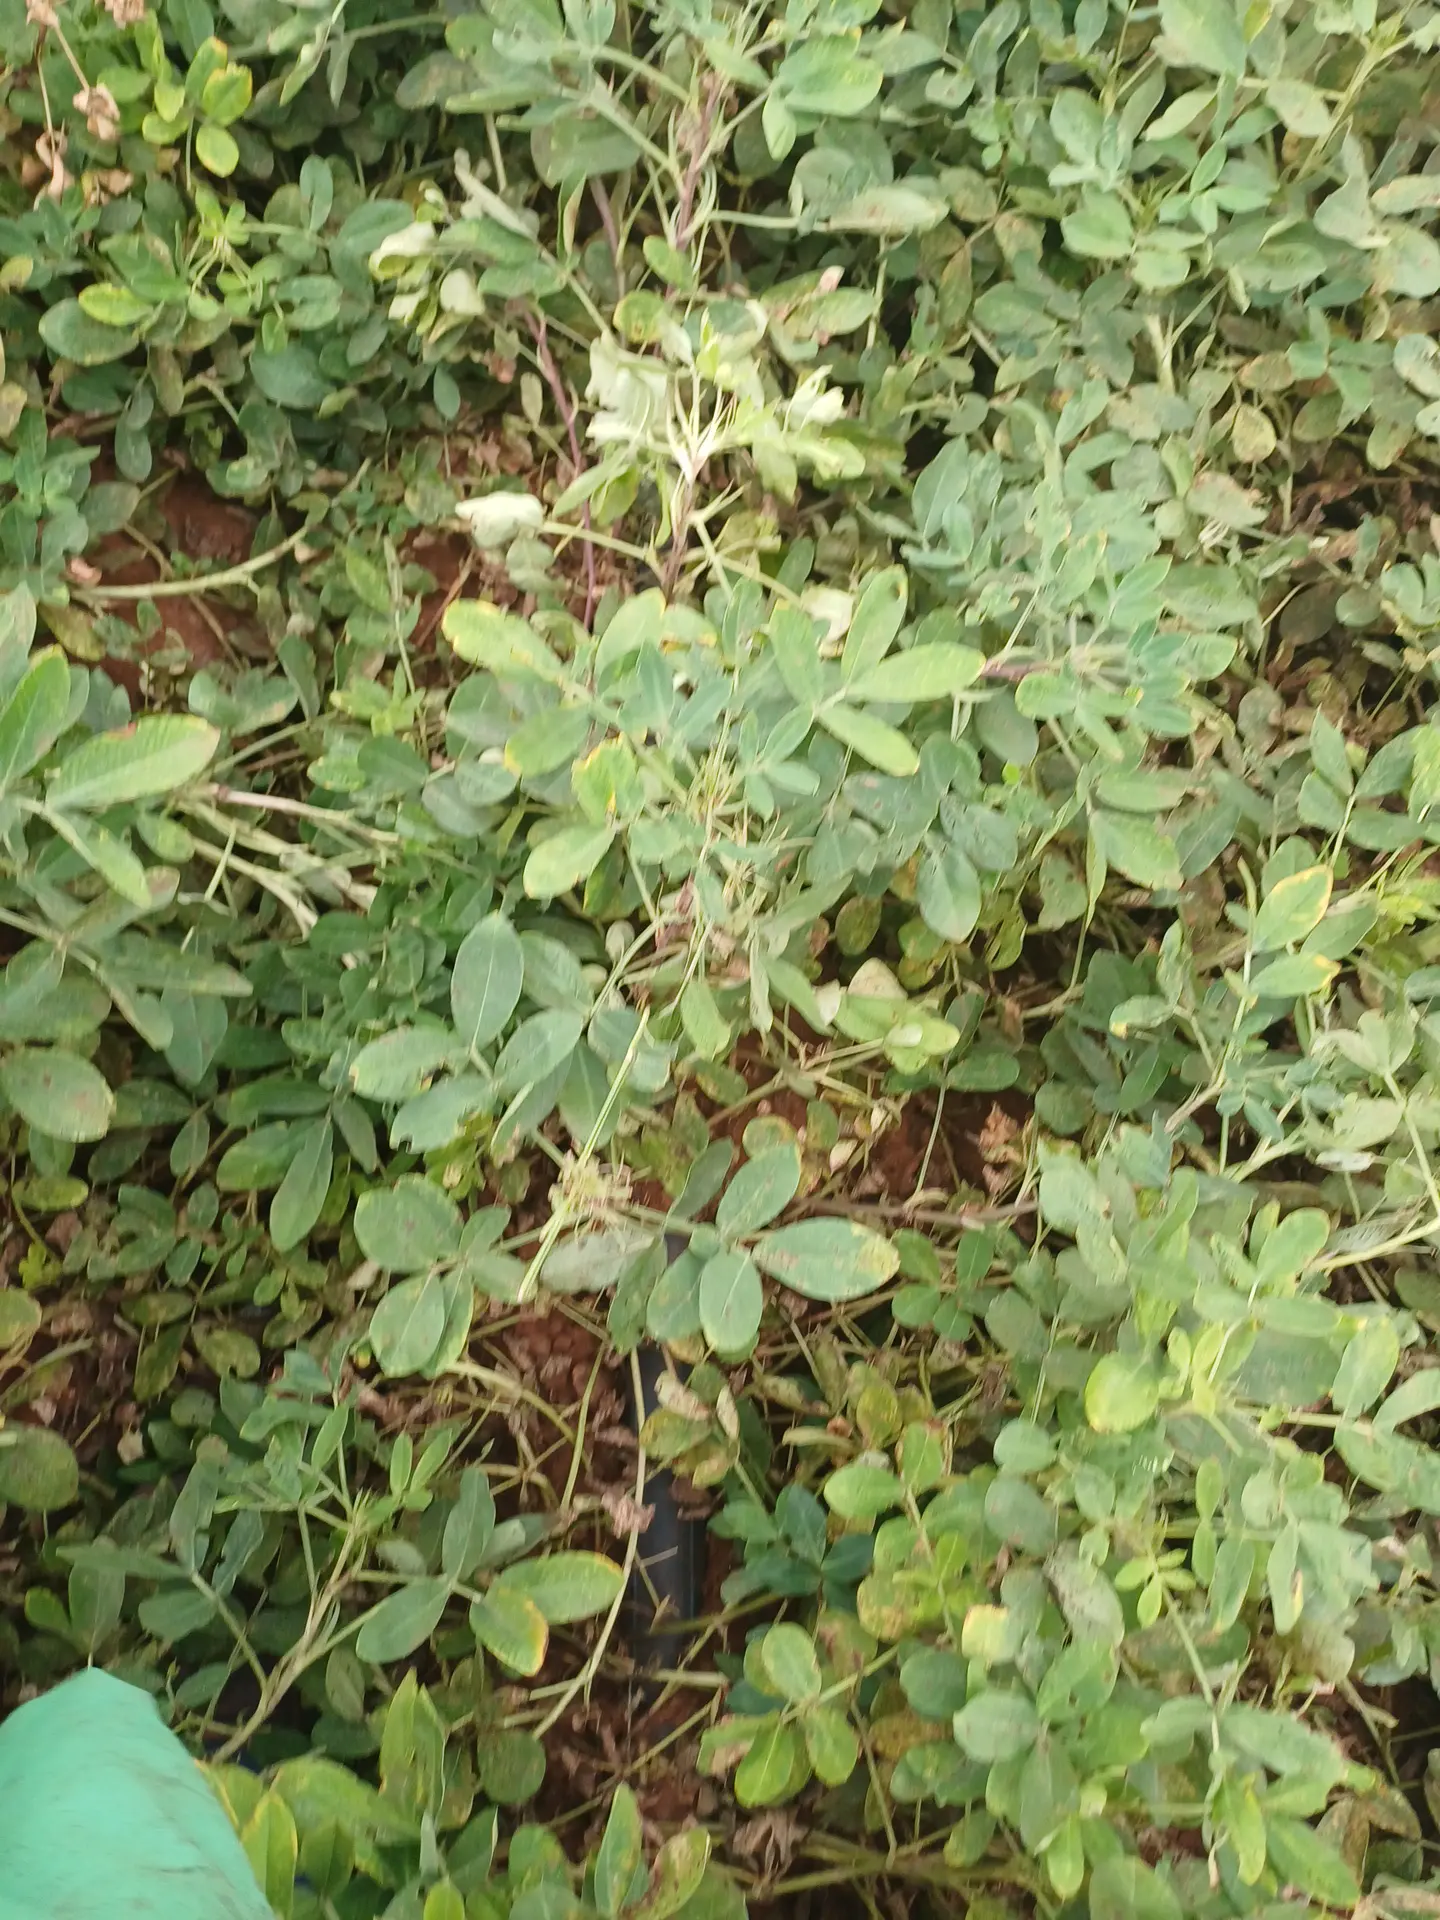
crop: groundnut
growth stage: pegging
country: Kenya
